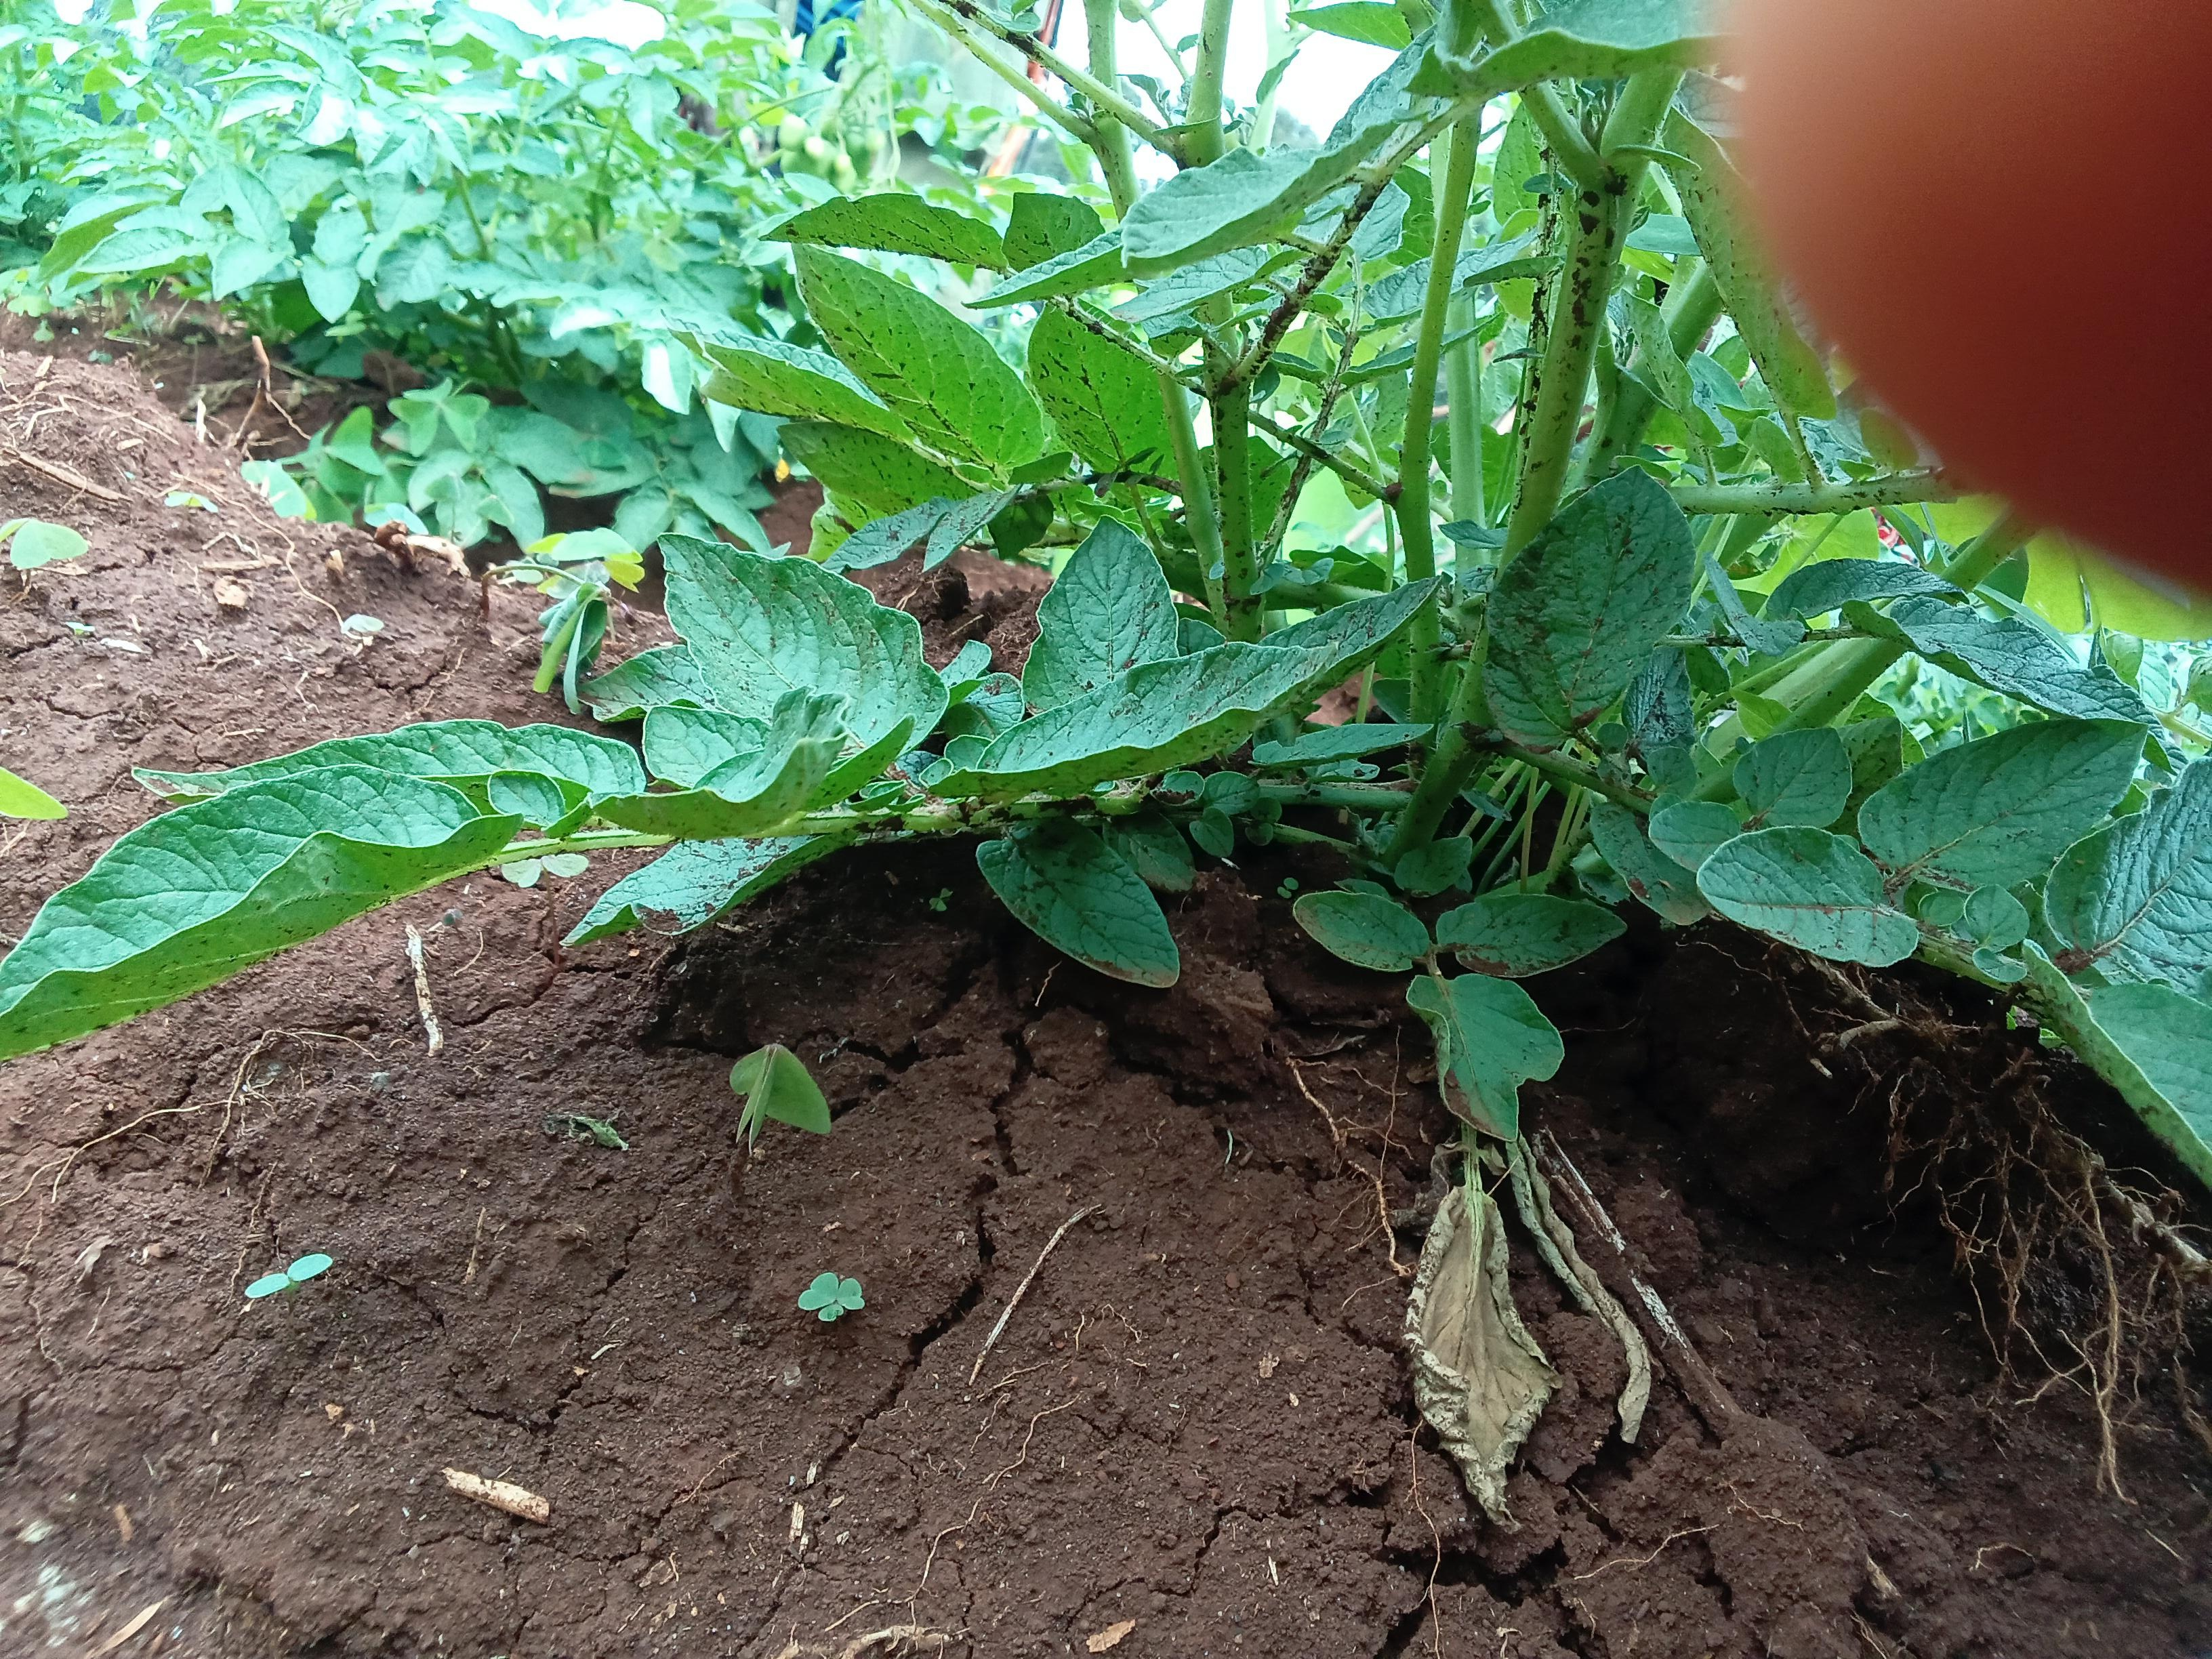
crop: potato
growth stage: flowering
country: Kenya
